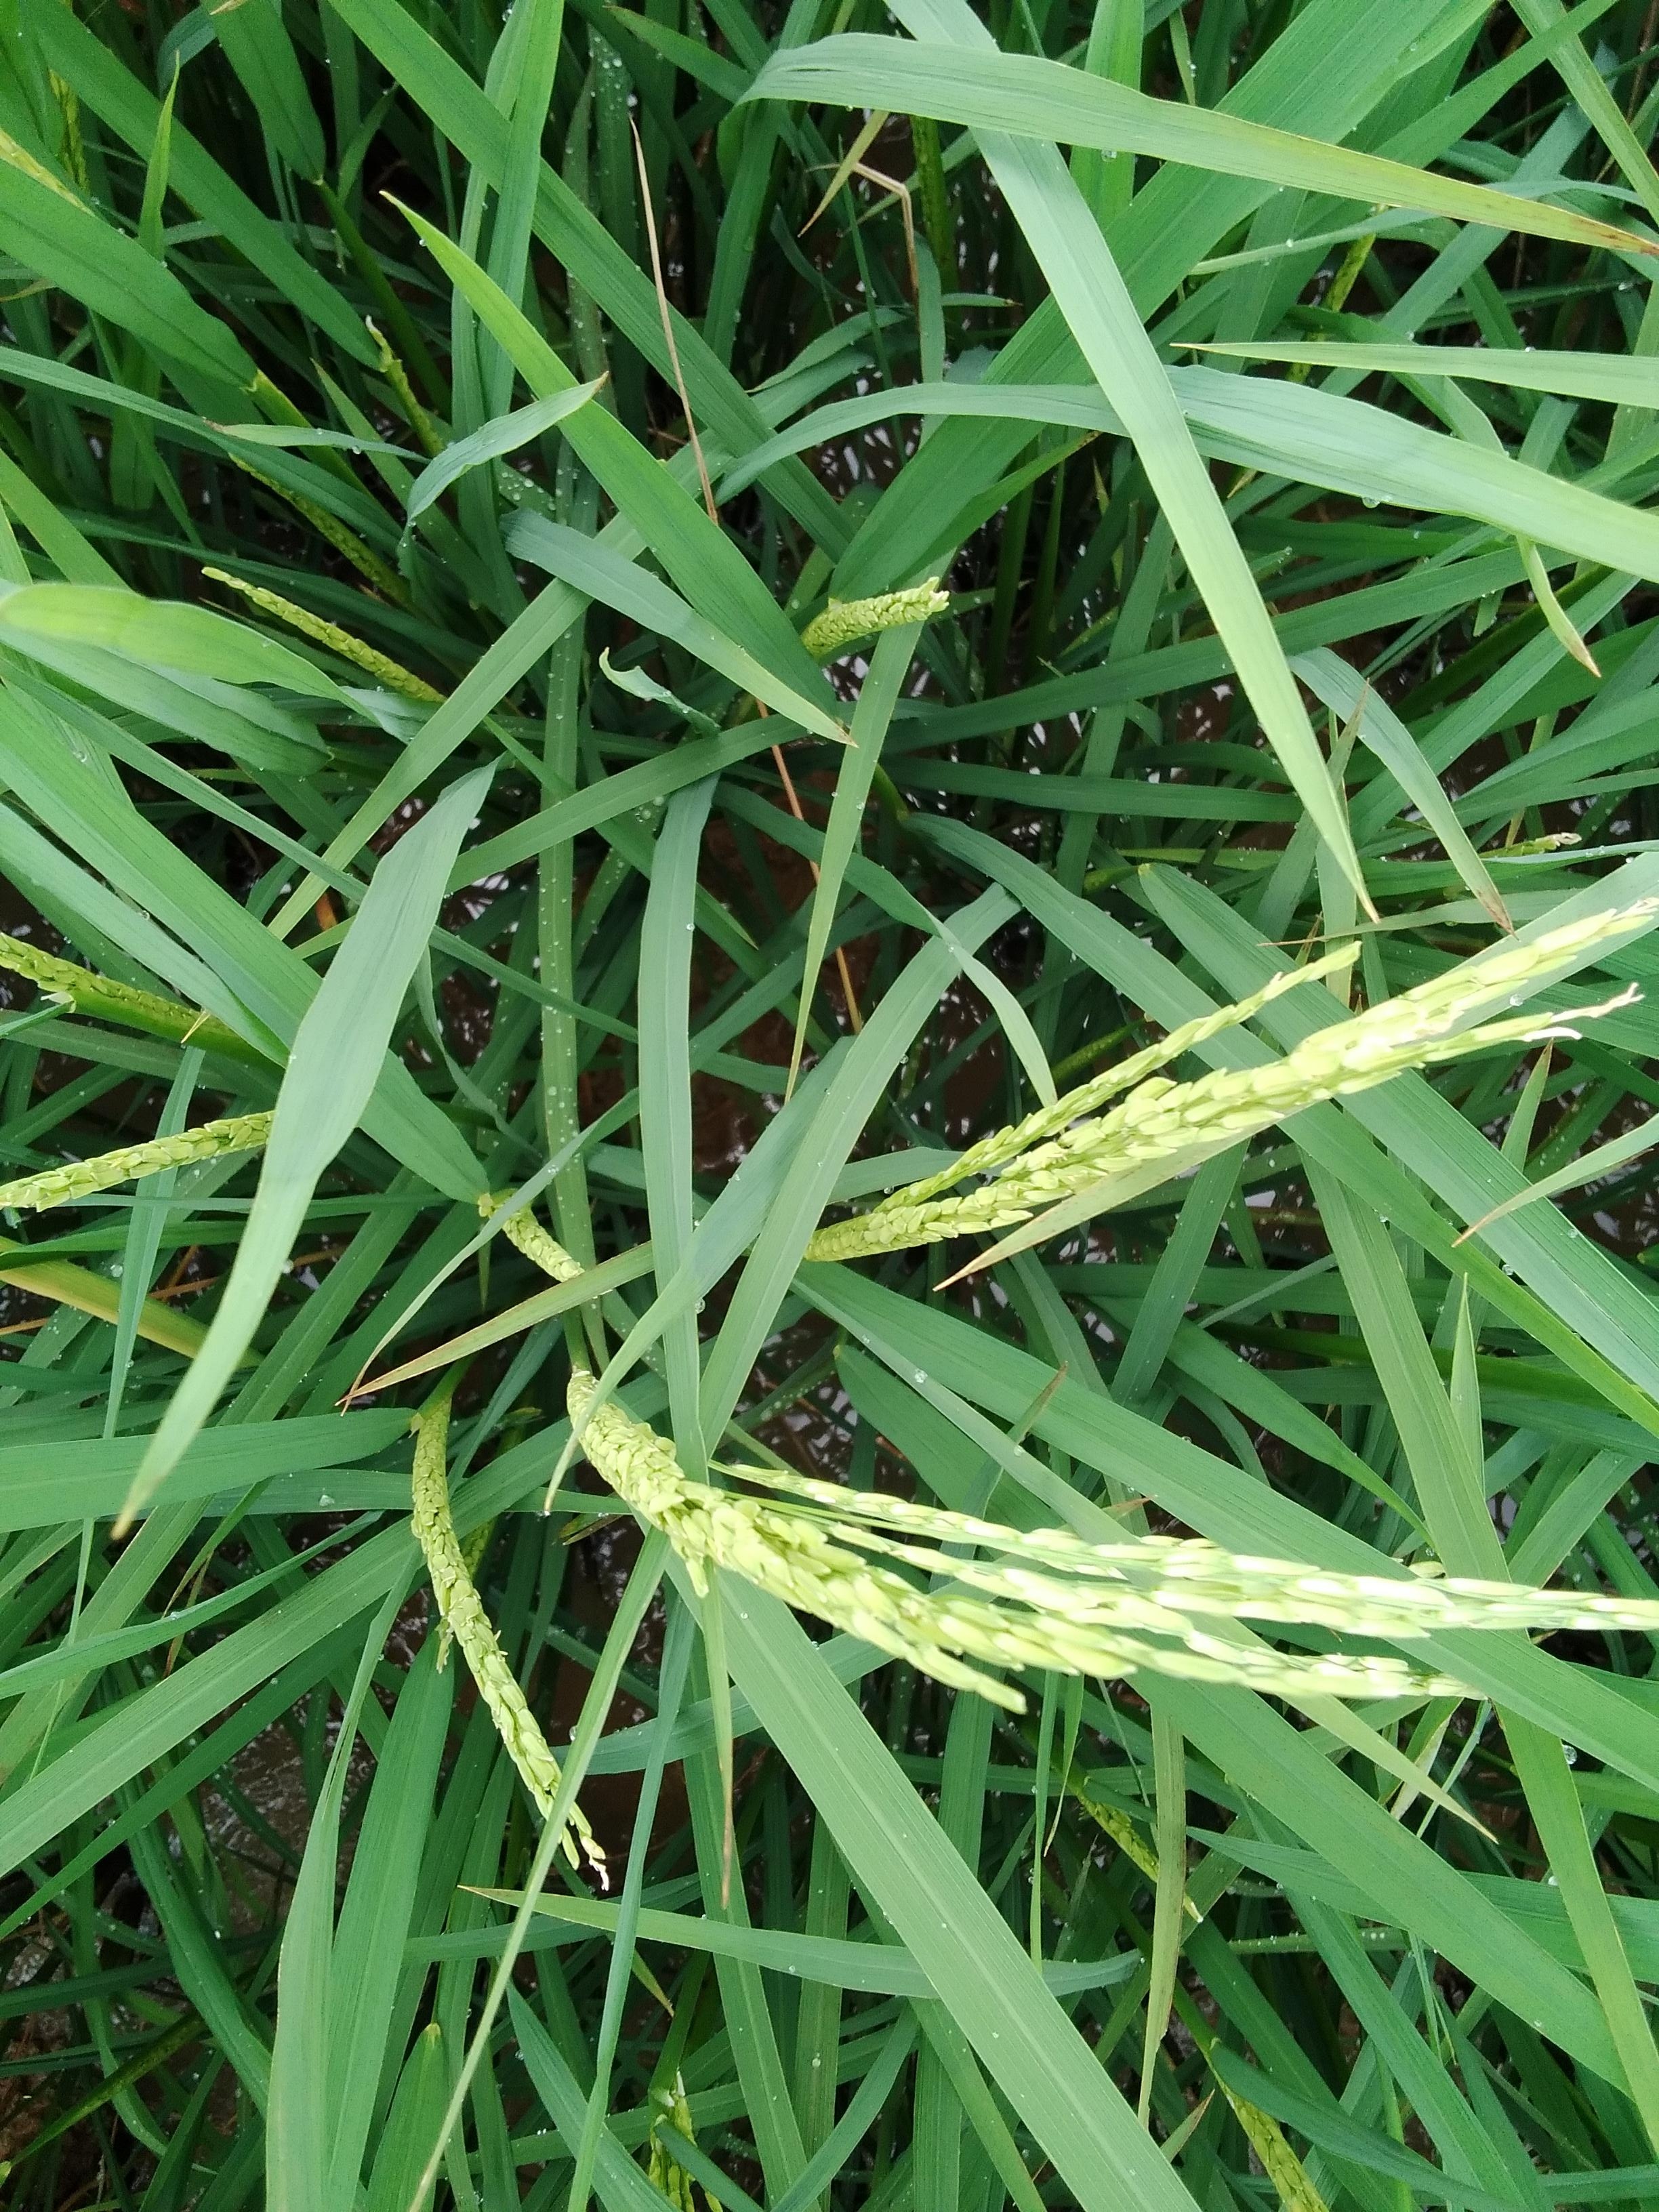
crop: rice
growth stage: flowering
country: Nigeria
